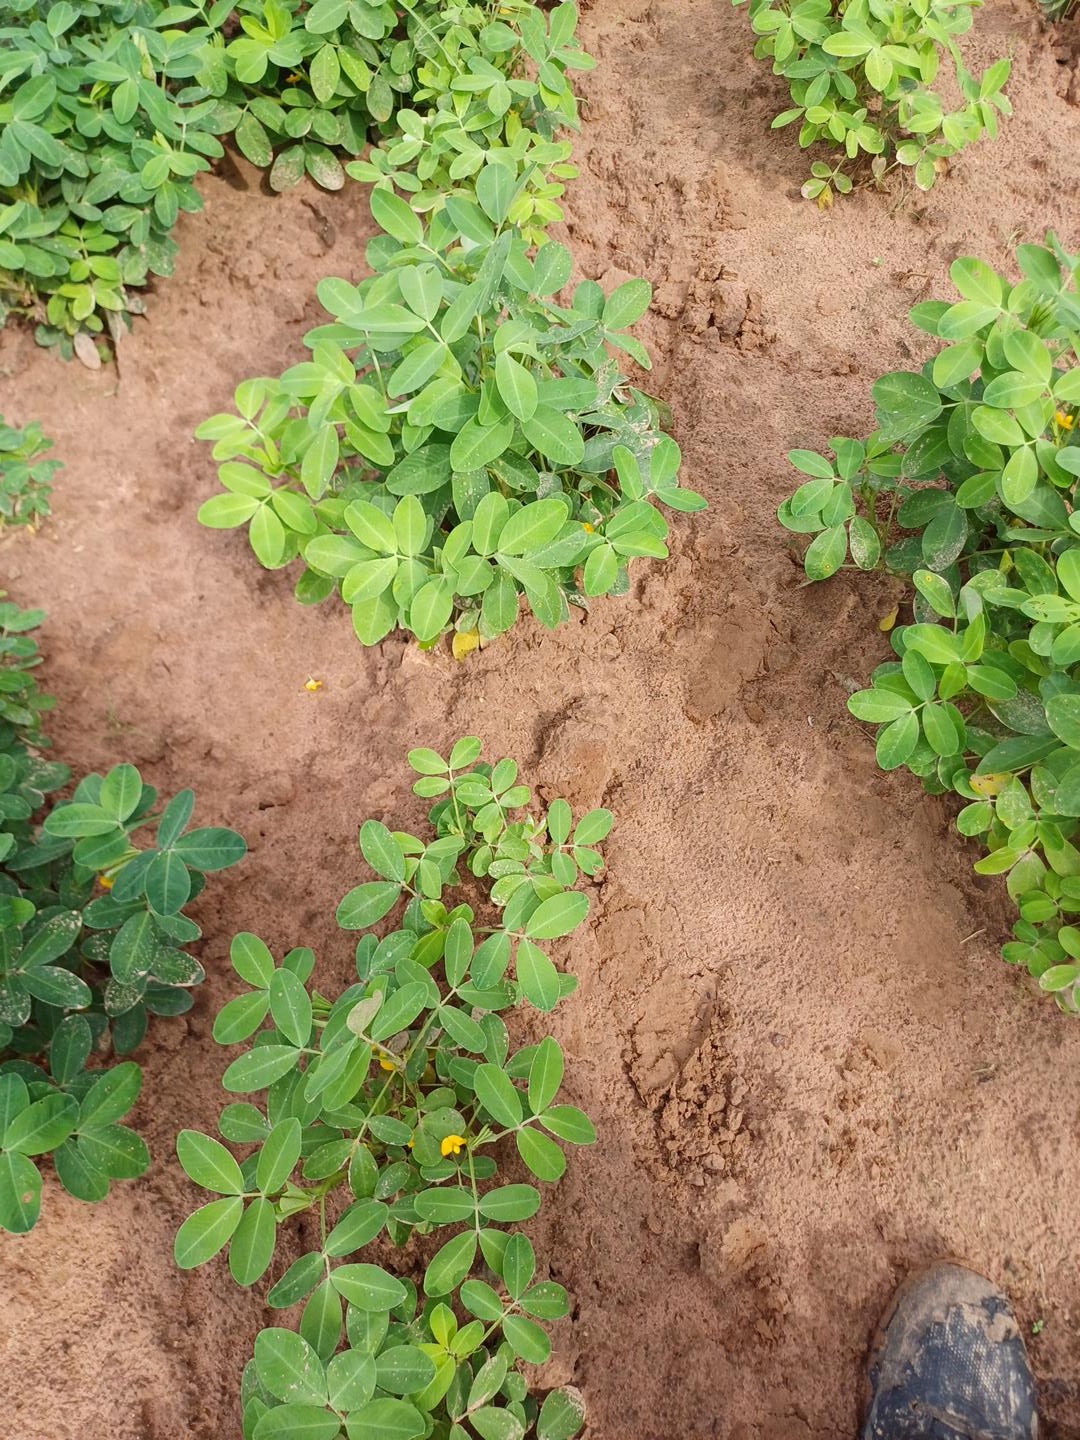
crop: groundnut
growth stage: flowering
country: Senegal
